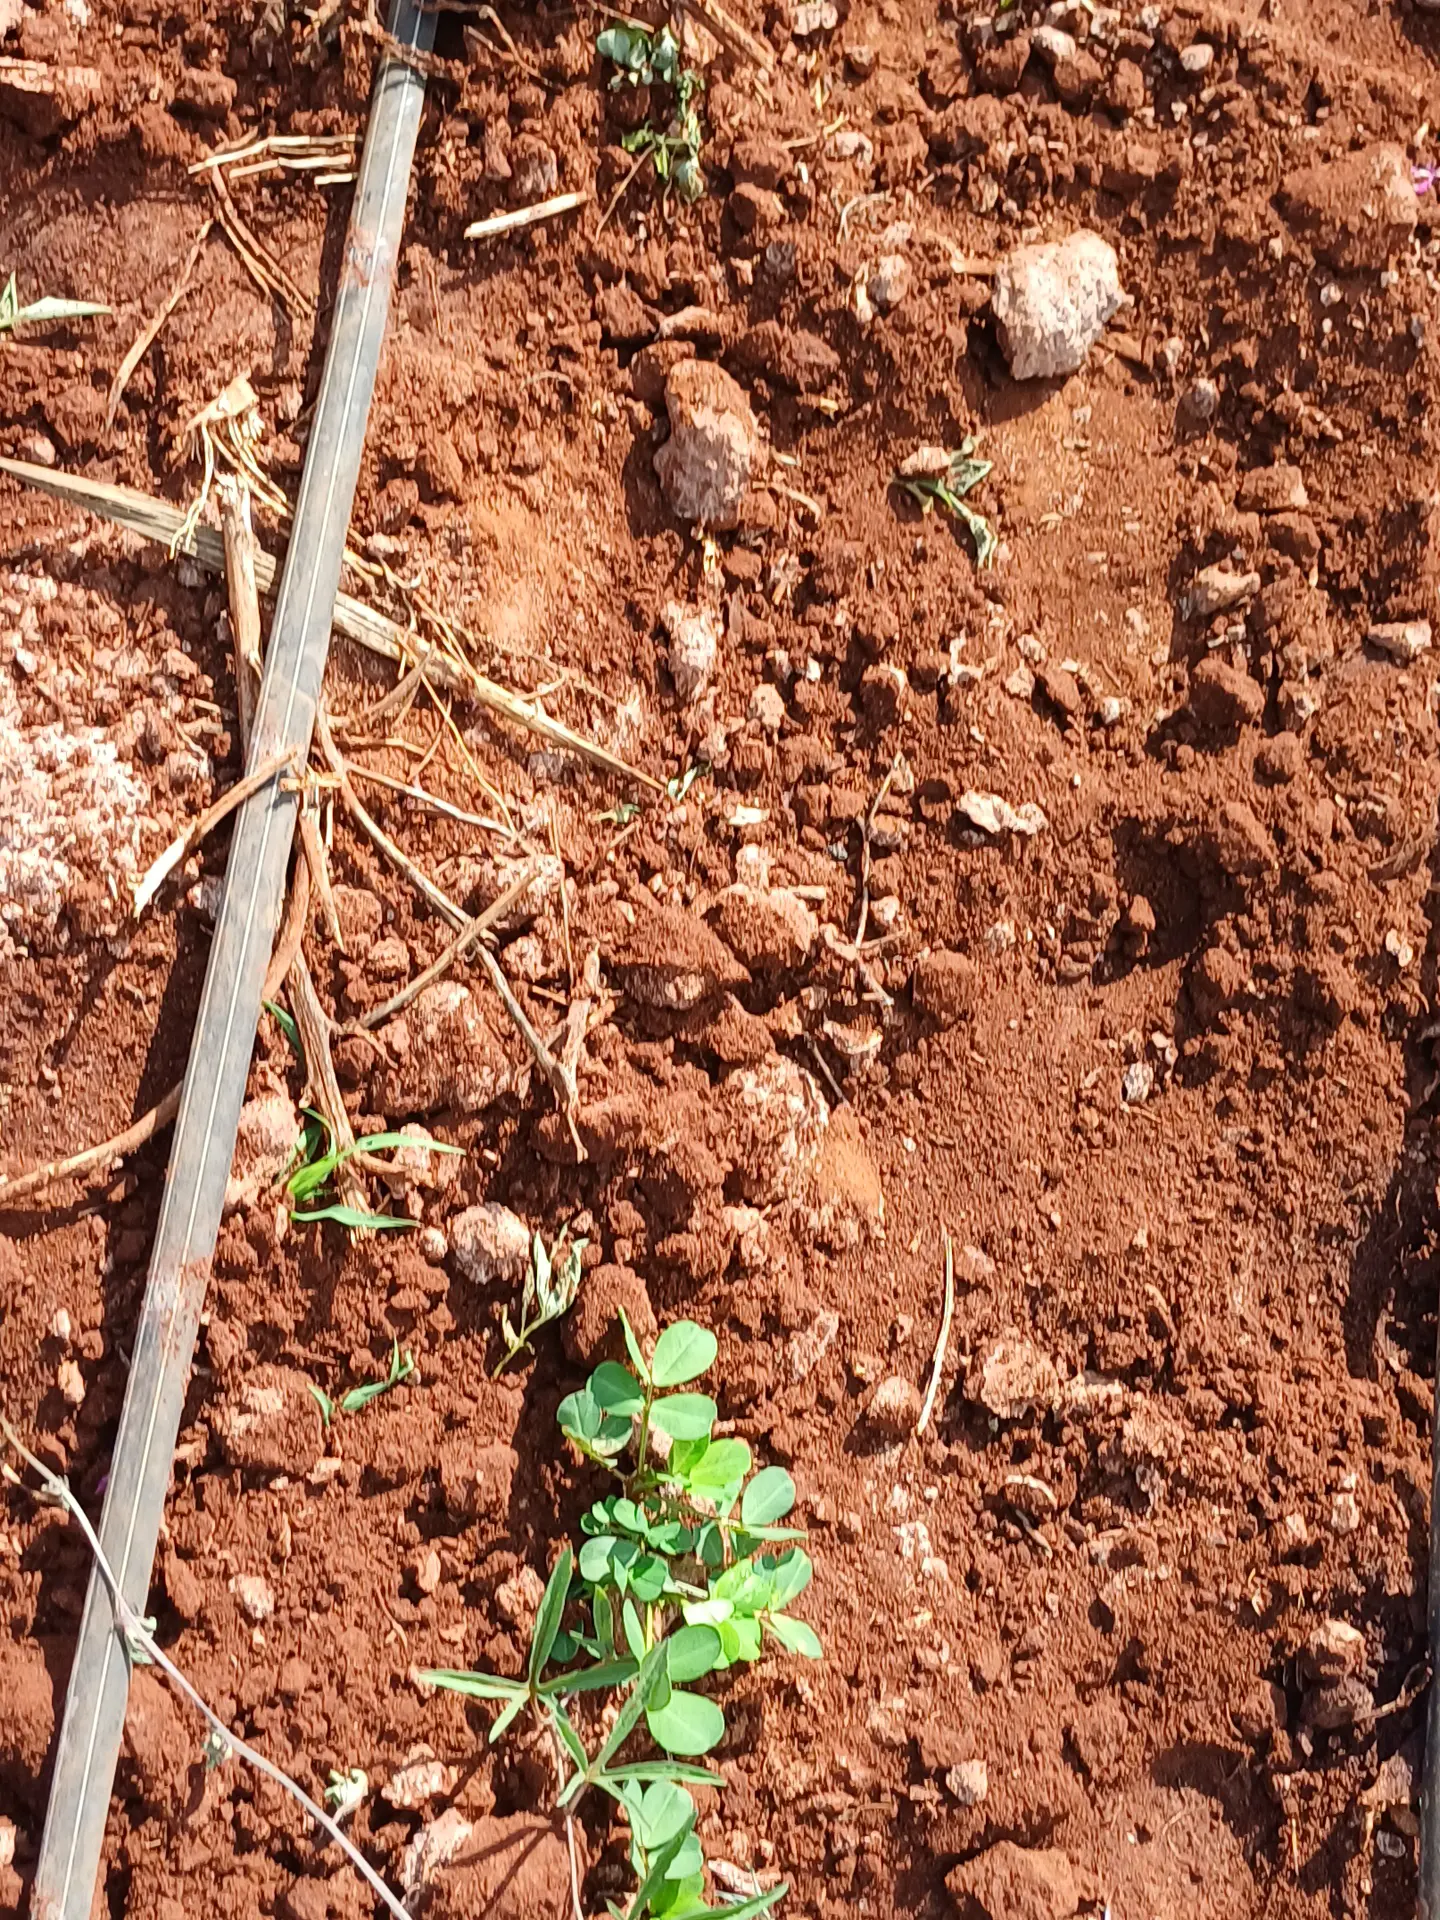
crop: groundnut
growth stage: vegetative
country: Kenya
